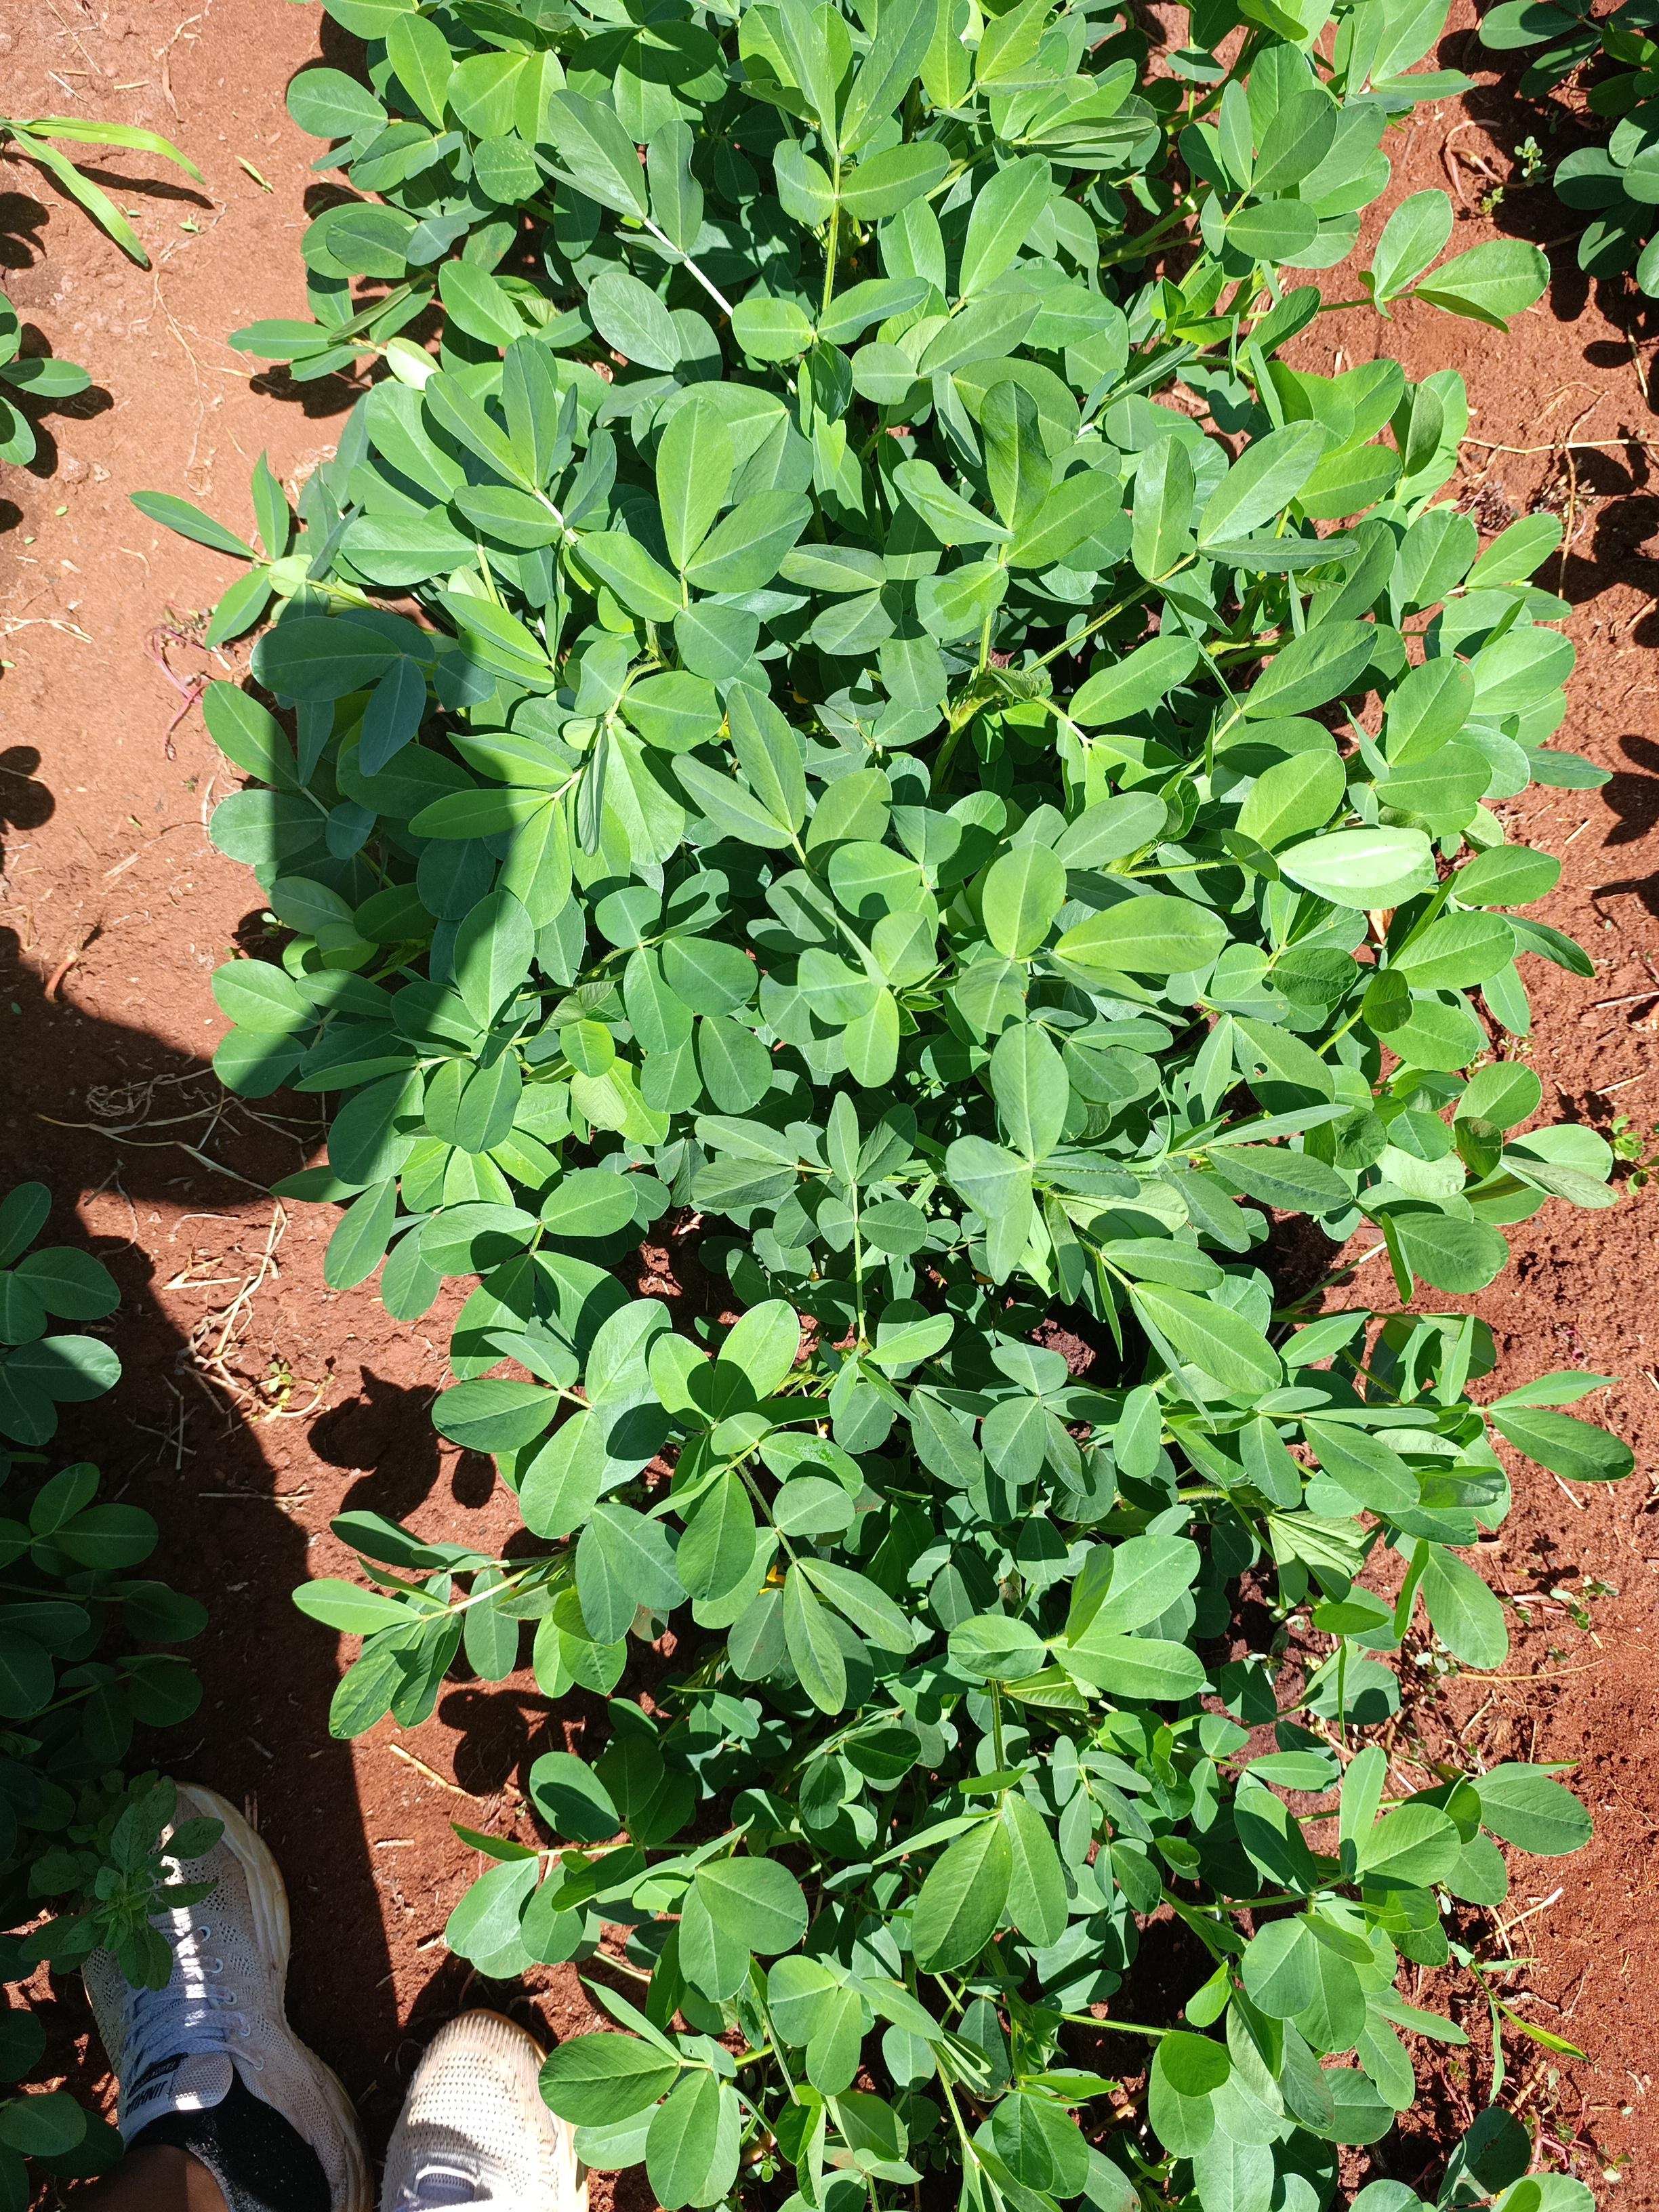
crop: groundnut
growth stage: flowering
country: Kenya
